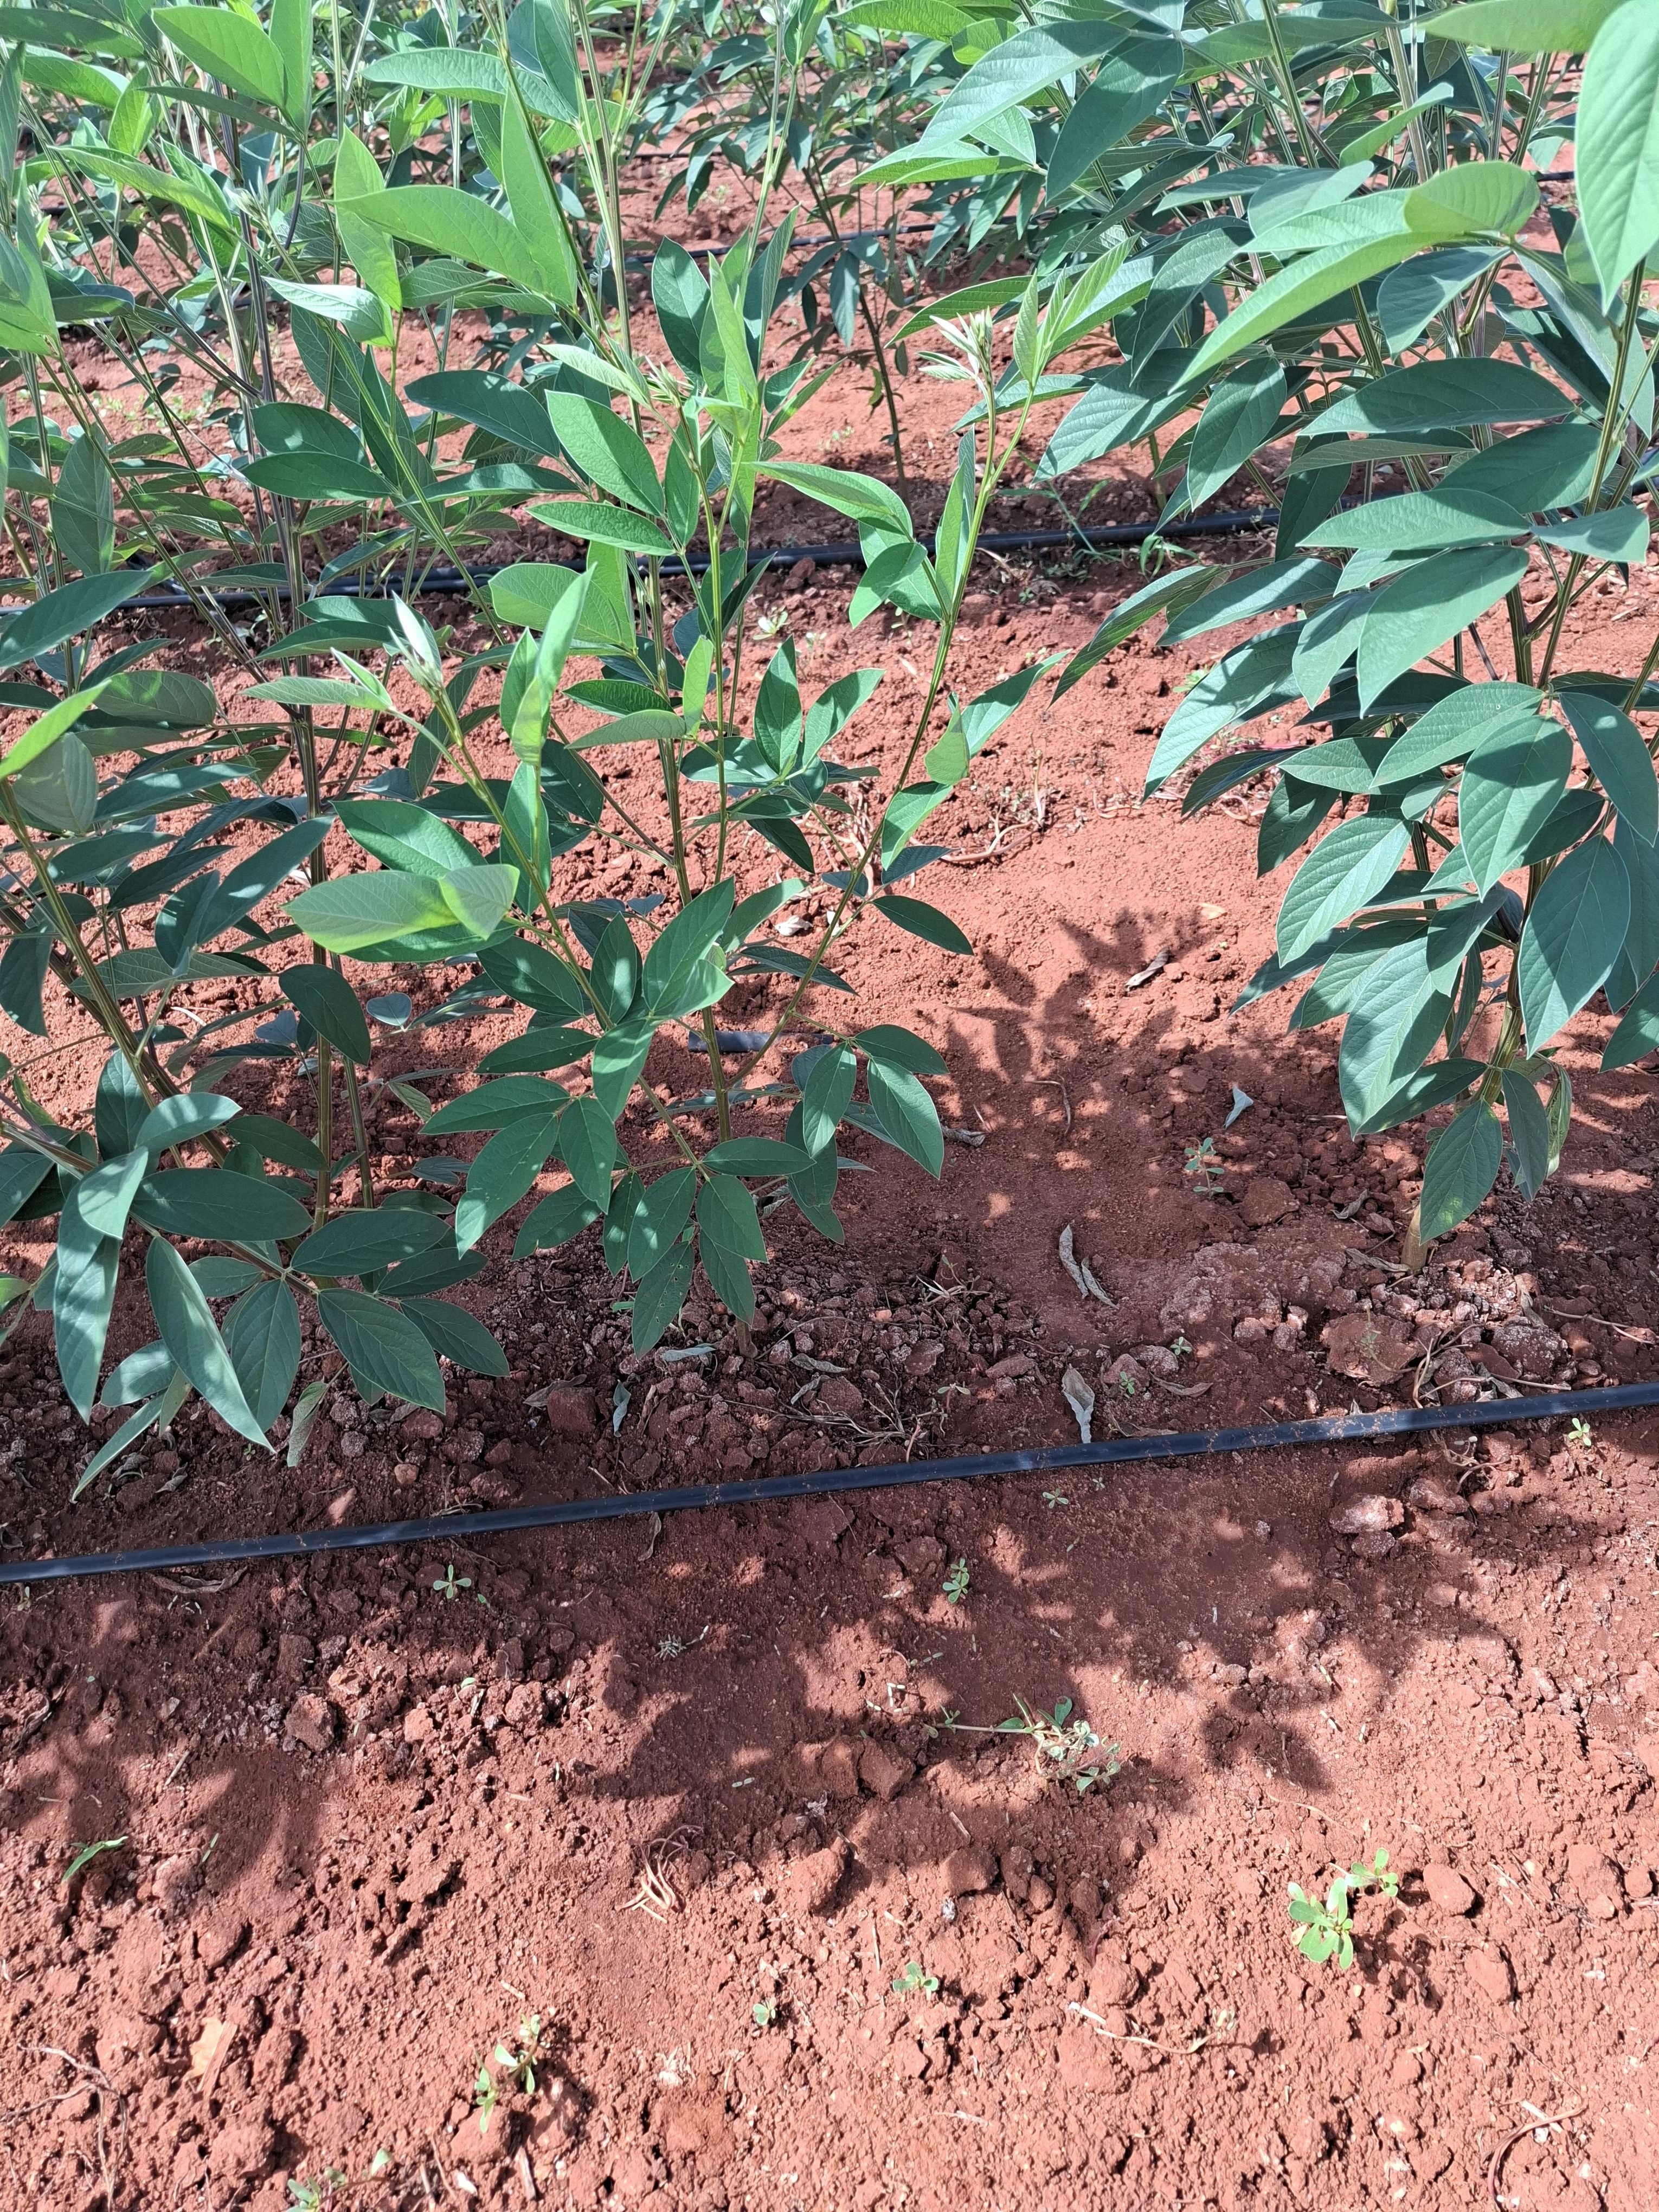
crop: pigeonpea
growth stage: flowering
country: Kenya
